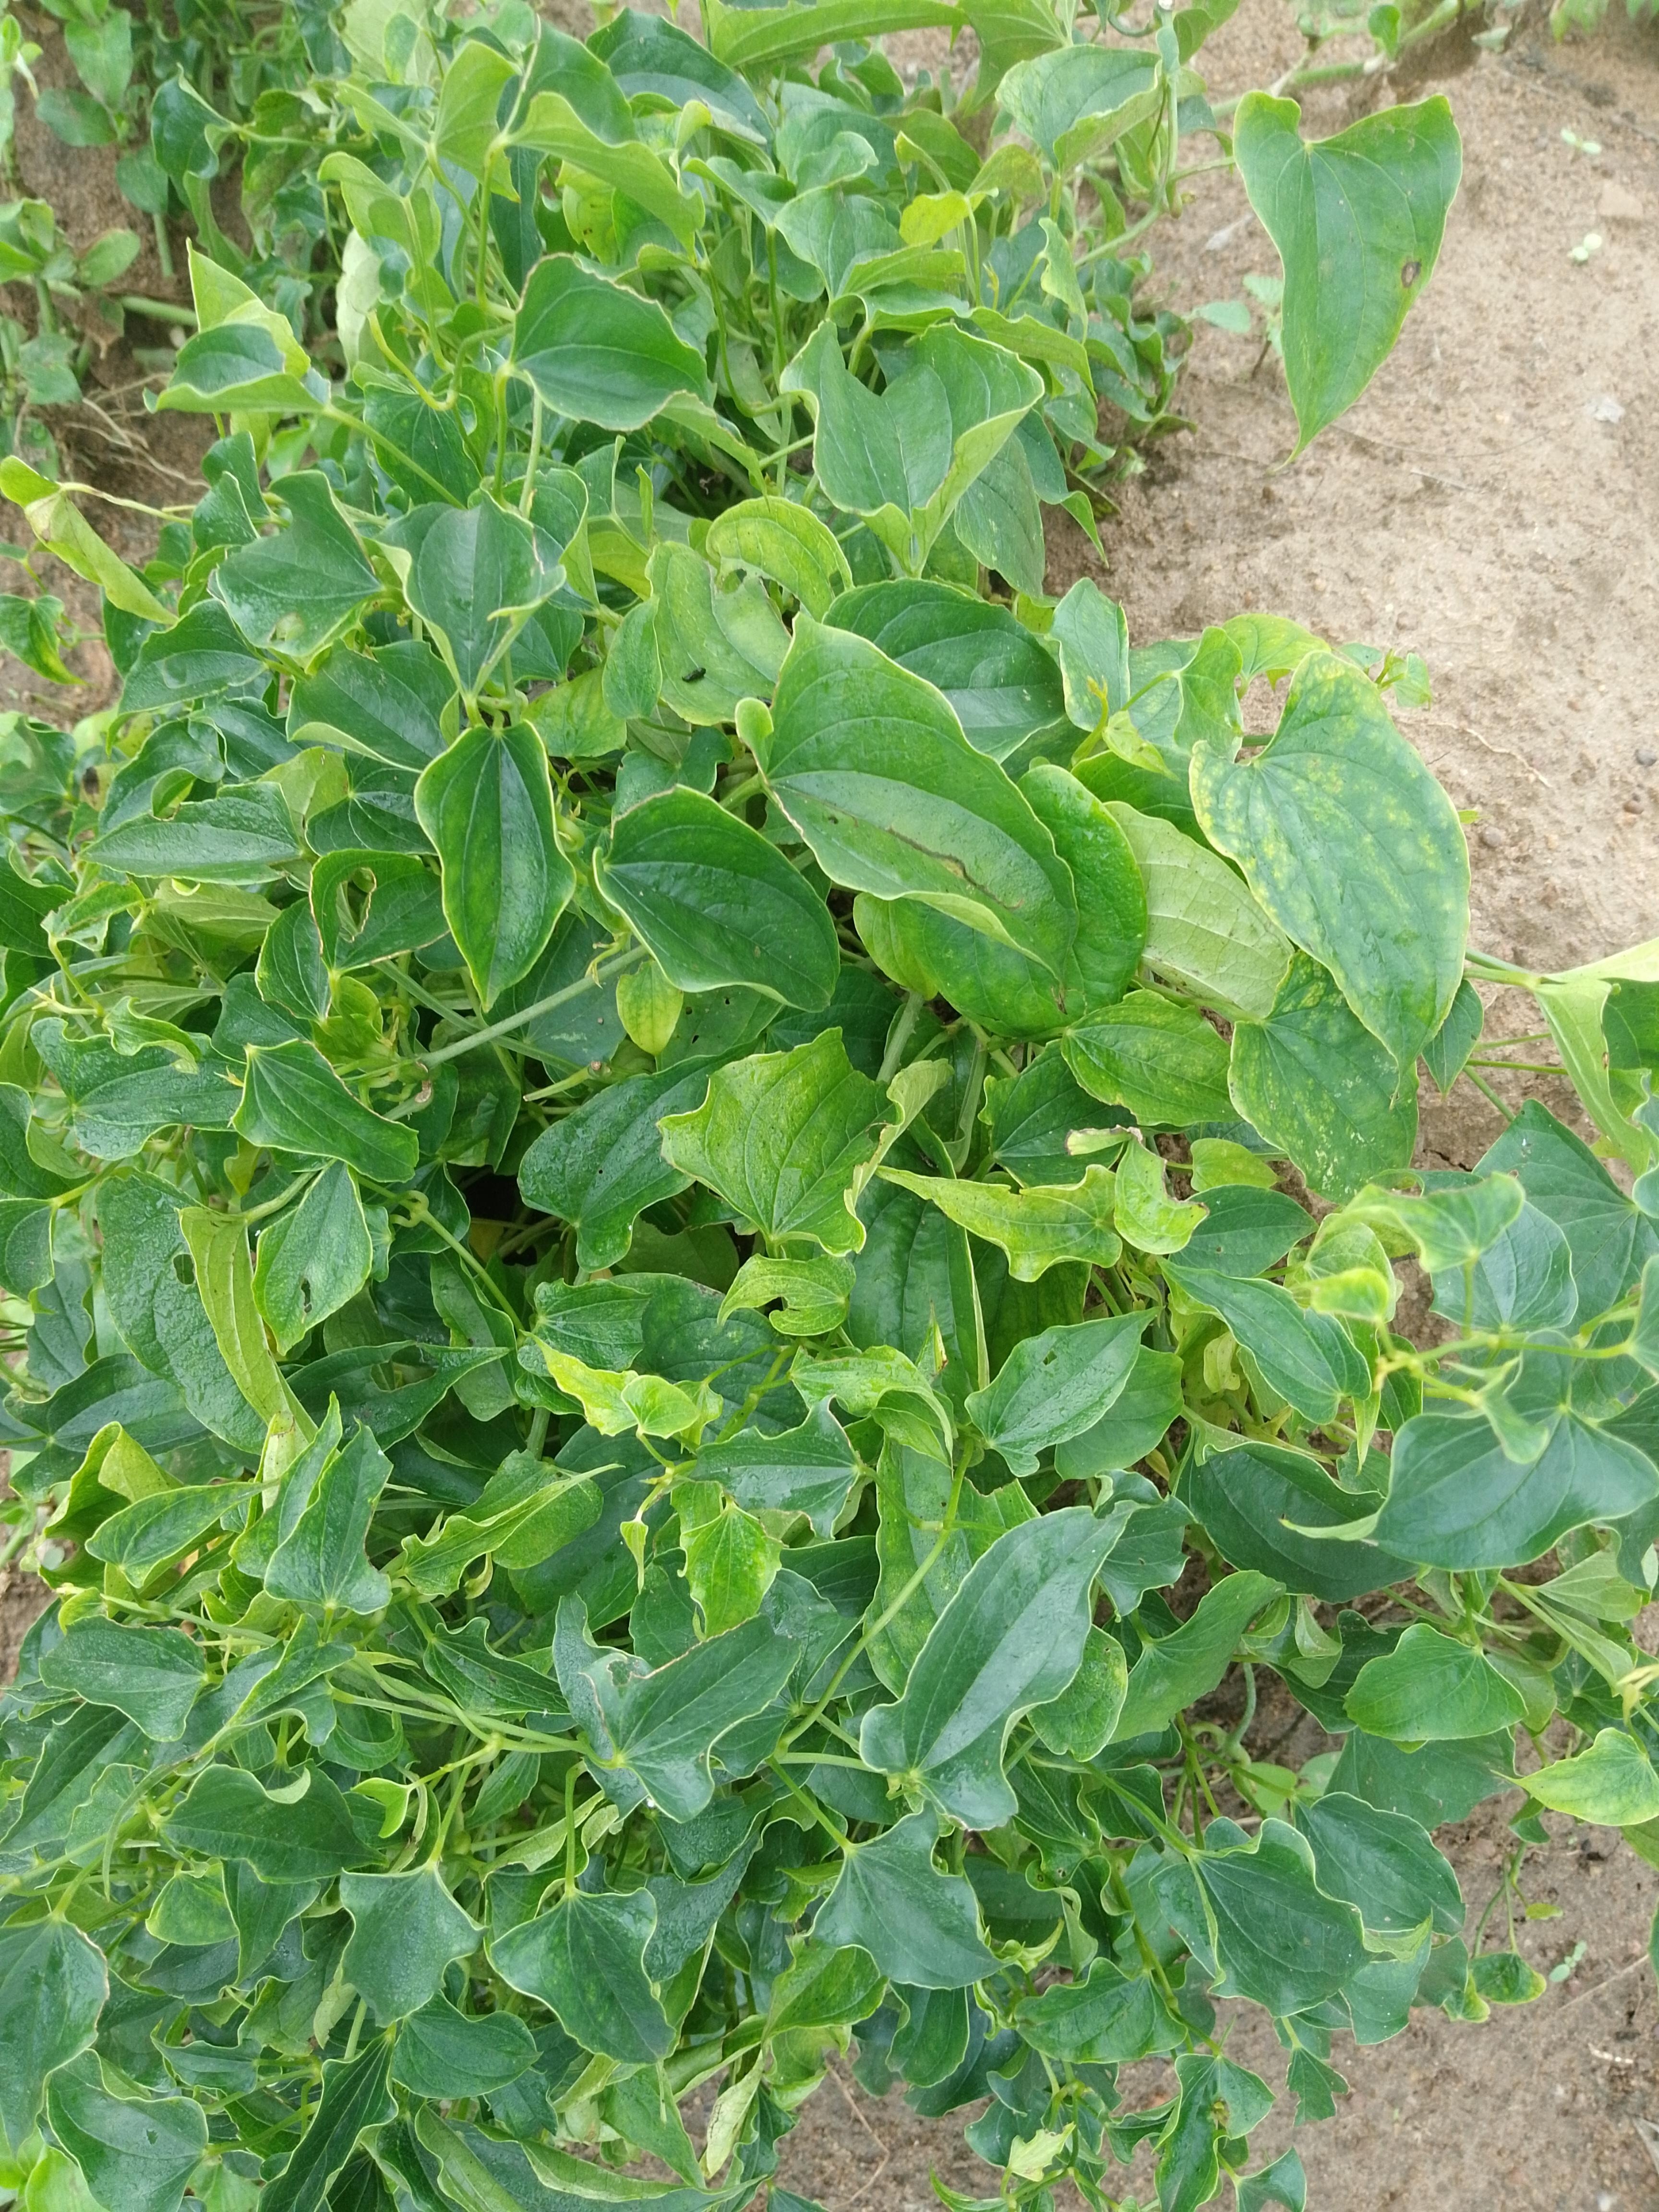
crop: yam
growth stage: vegetative
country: Nigeria
